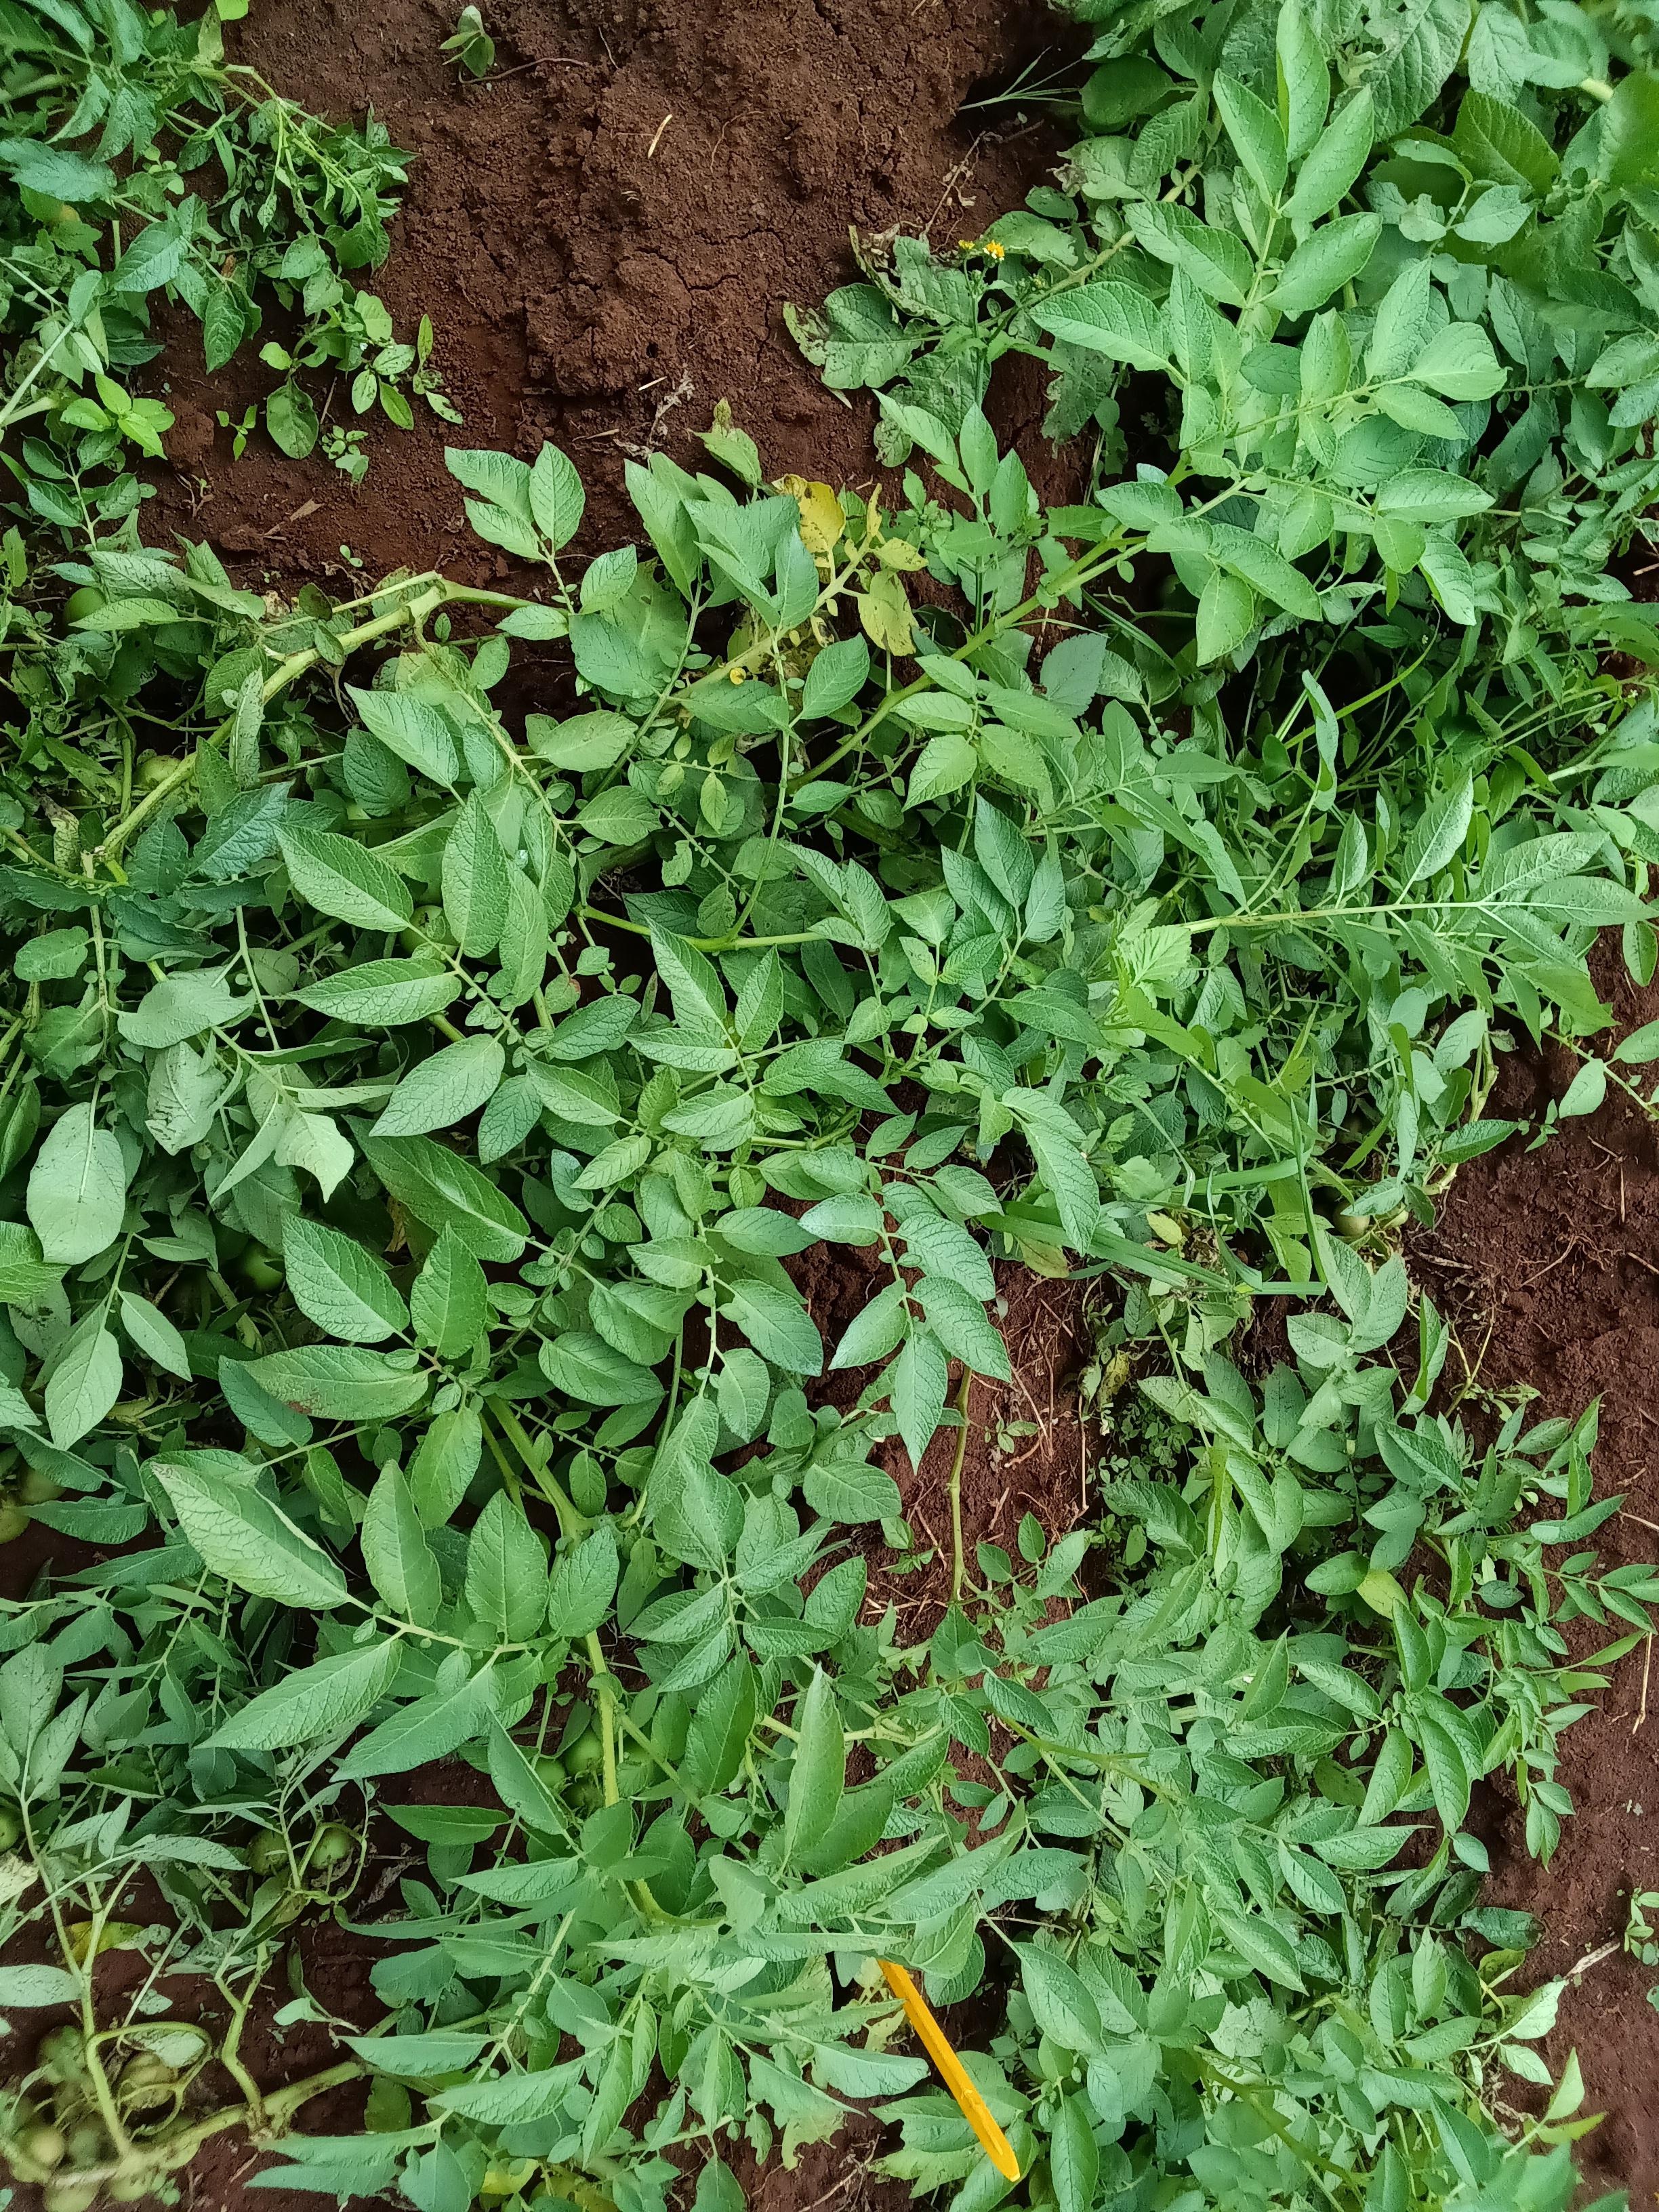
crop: potato
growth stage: harvest maturity
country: Kenya
